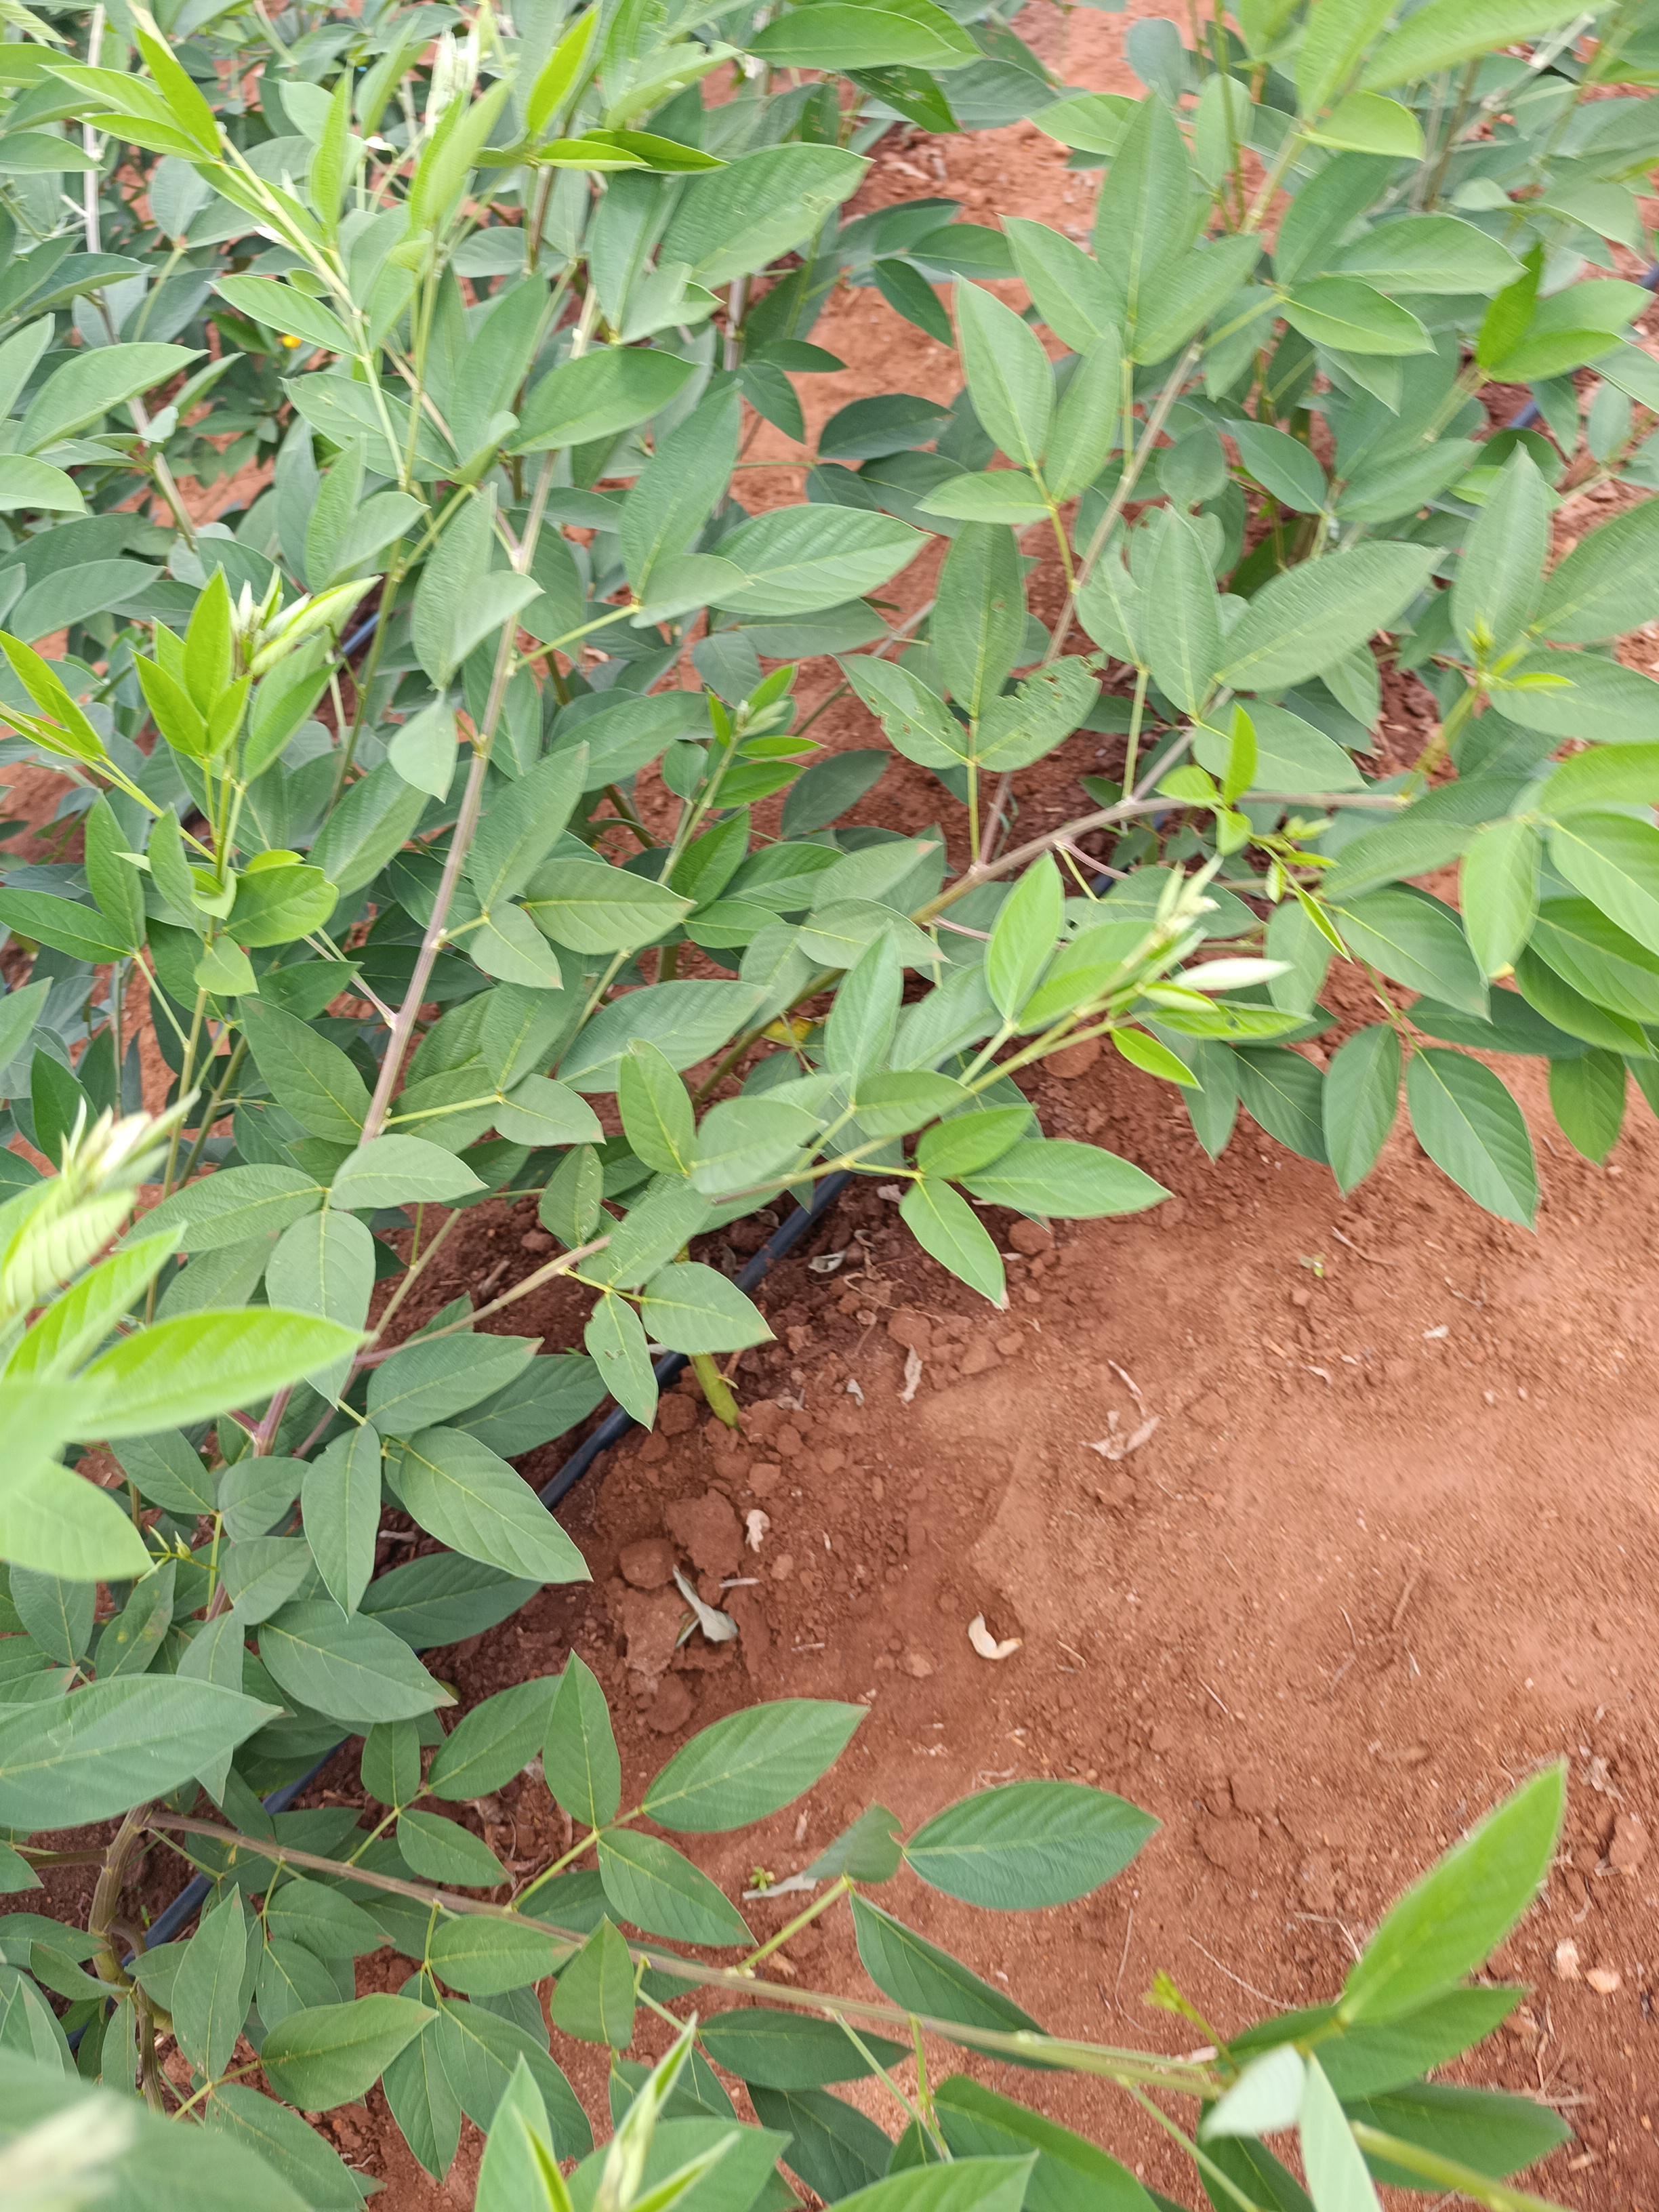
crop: pigeonpea
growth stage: flowering
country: Kenya
